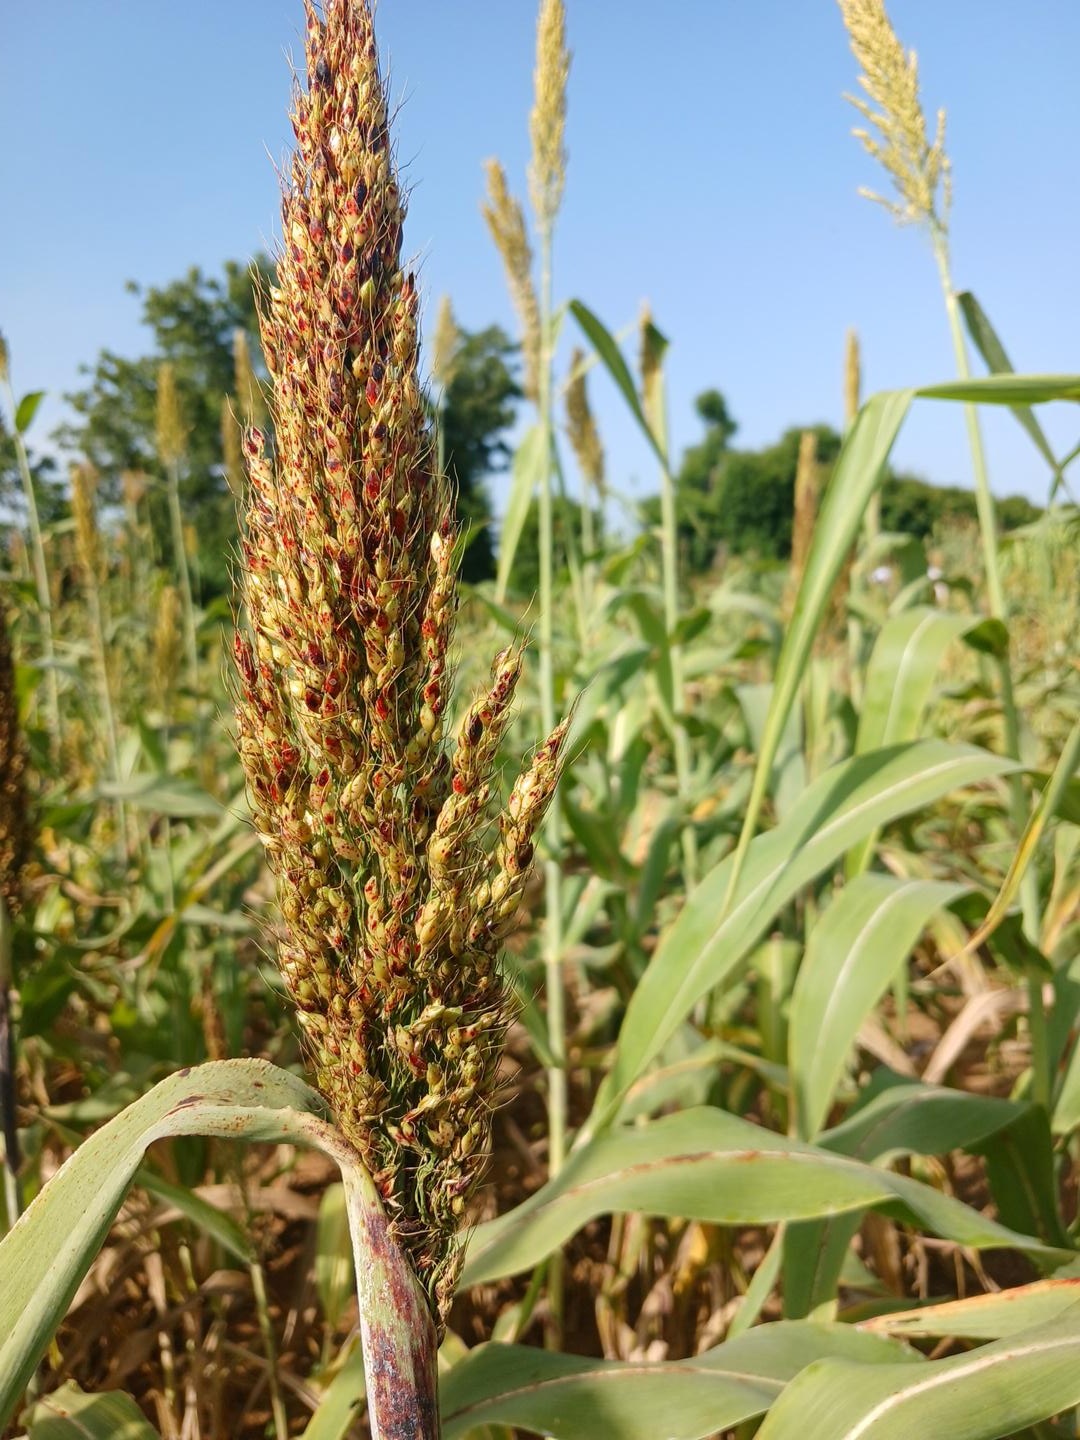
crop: sorghum
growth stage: filling grain
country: Senegal
